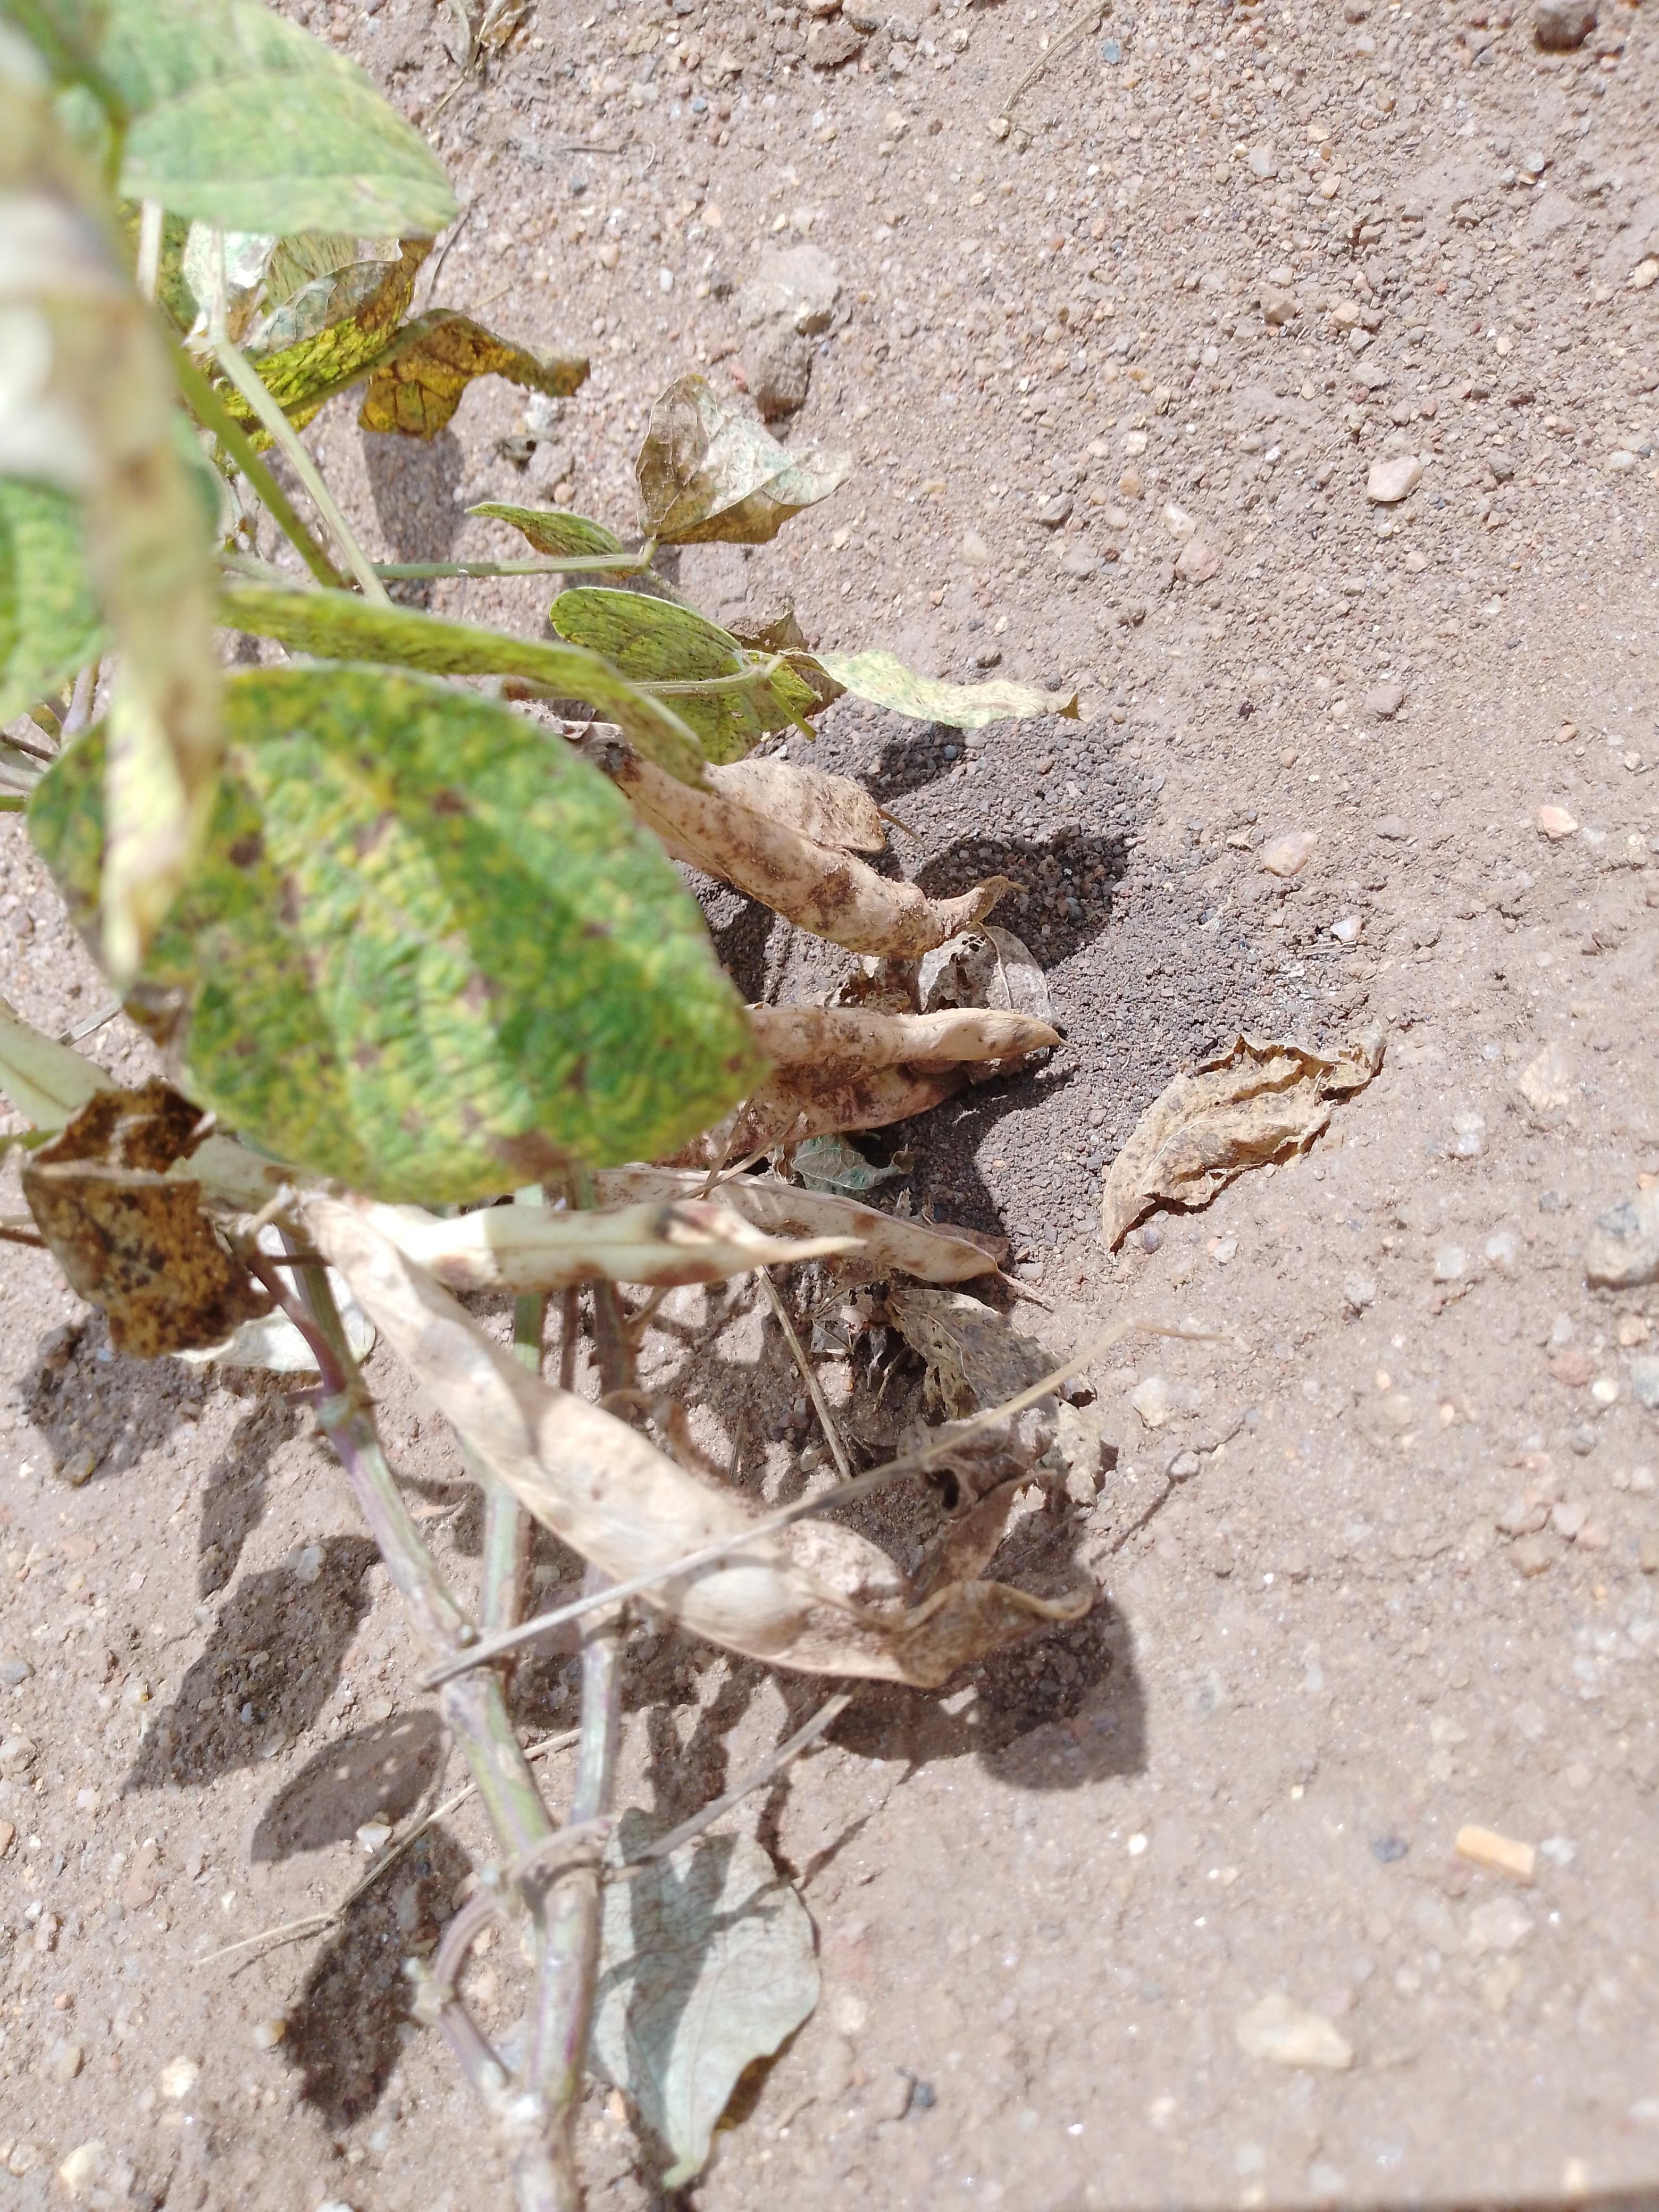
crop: common bean
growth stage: harvest maturity
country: Malawi
